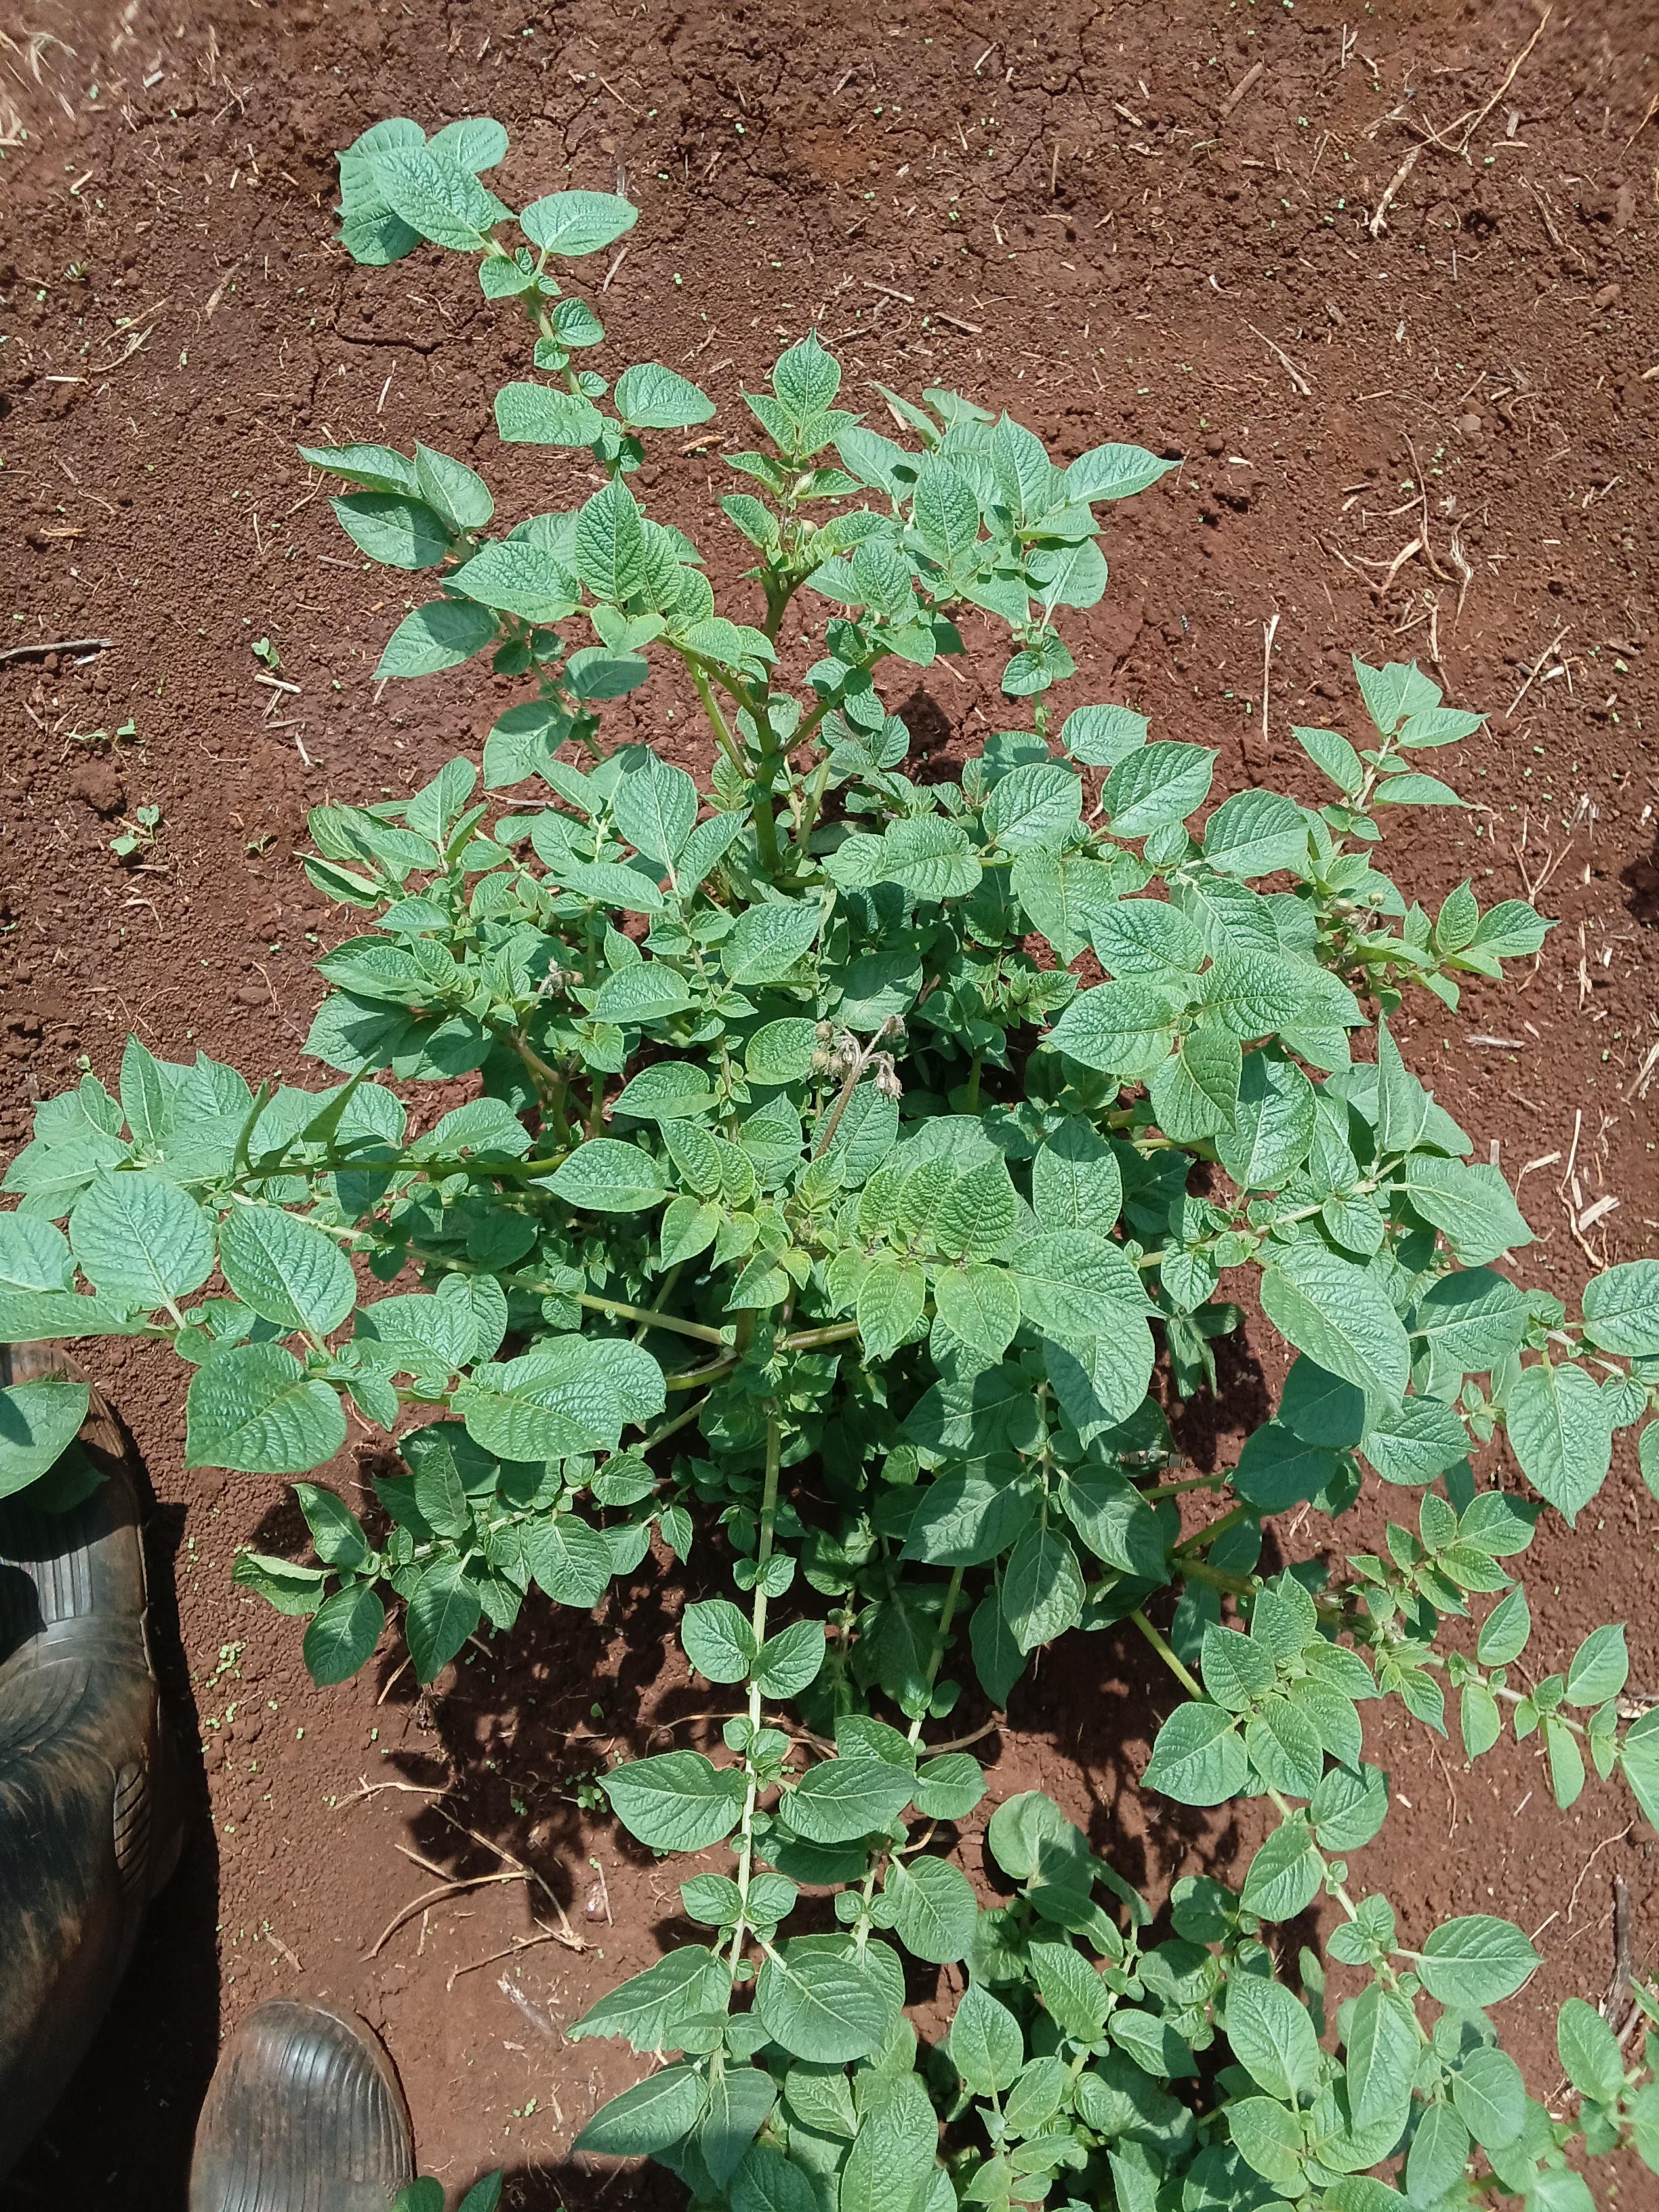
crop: potato
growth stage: flowering
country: Kenya
